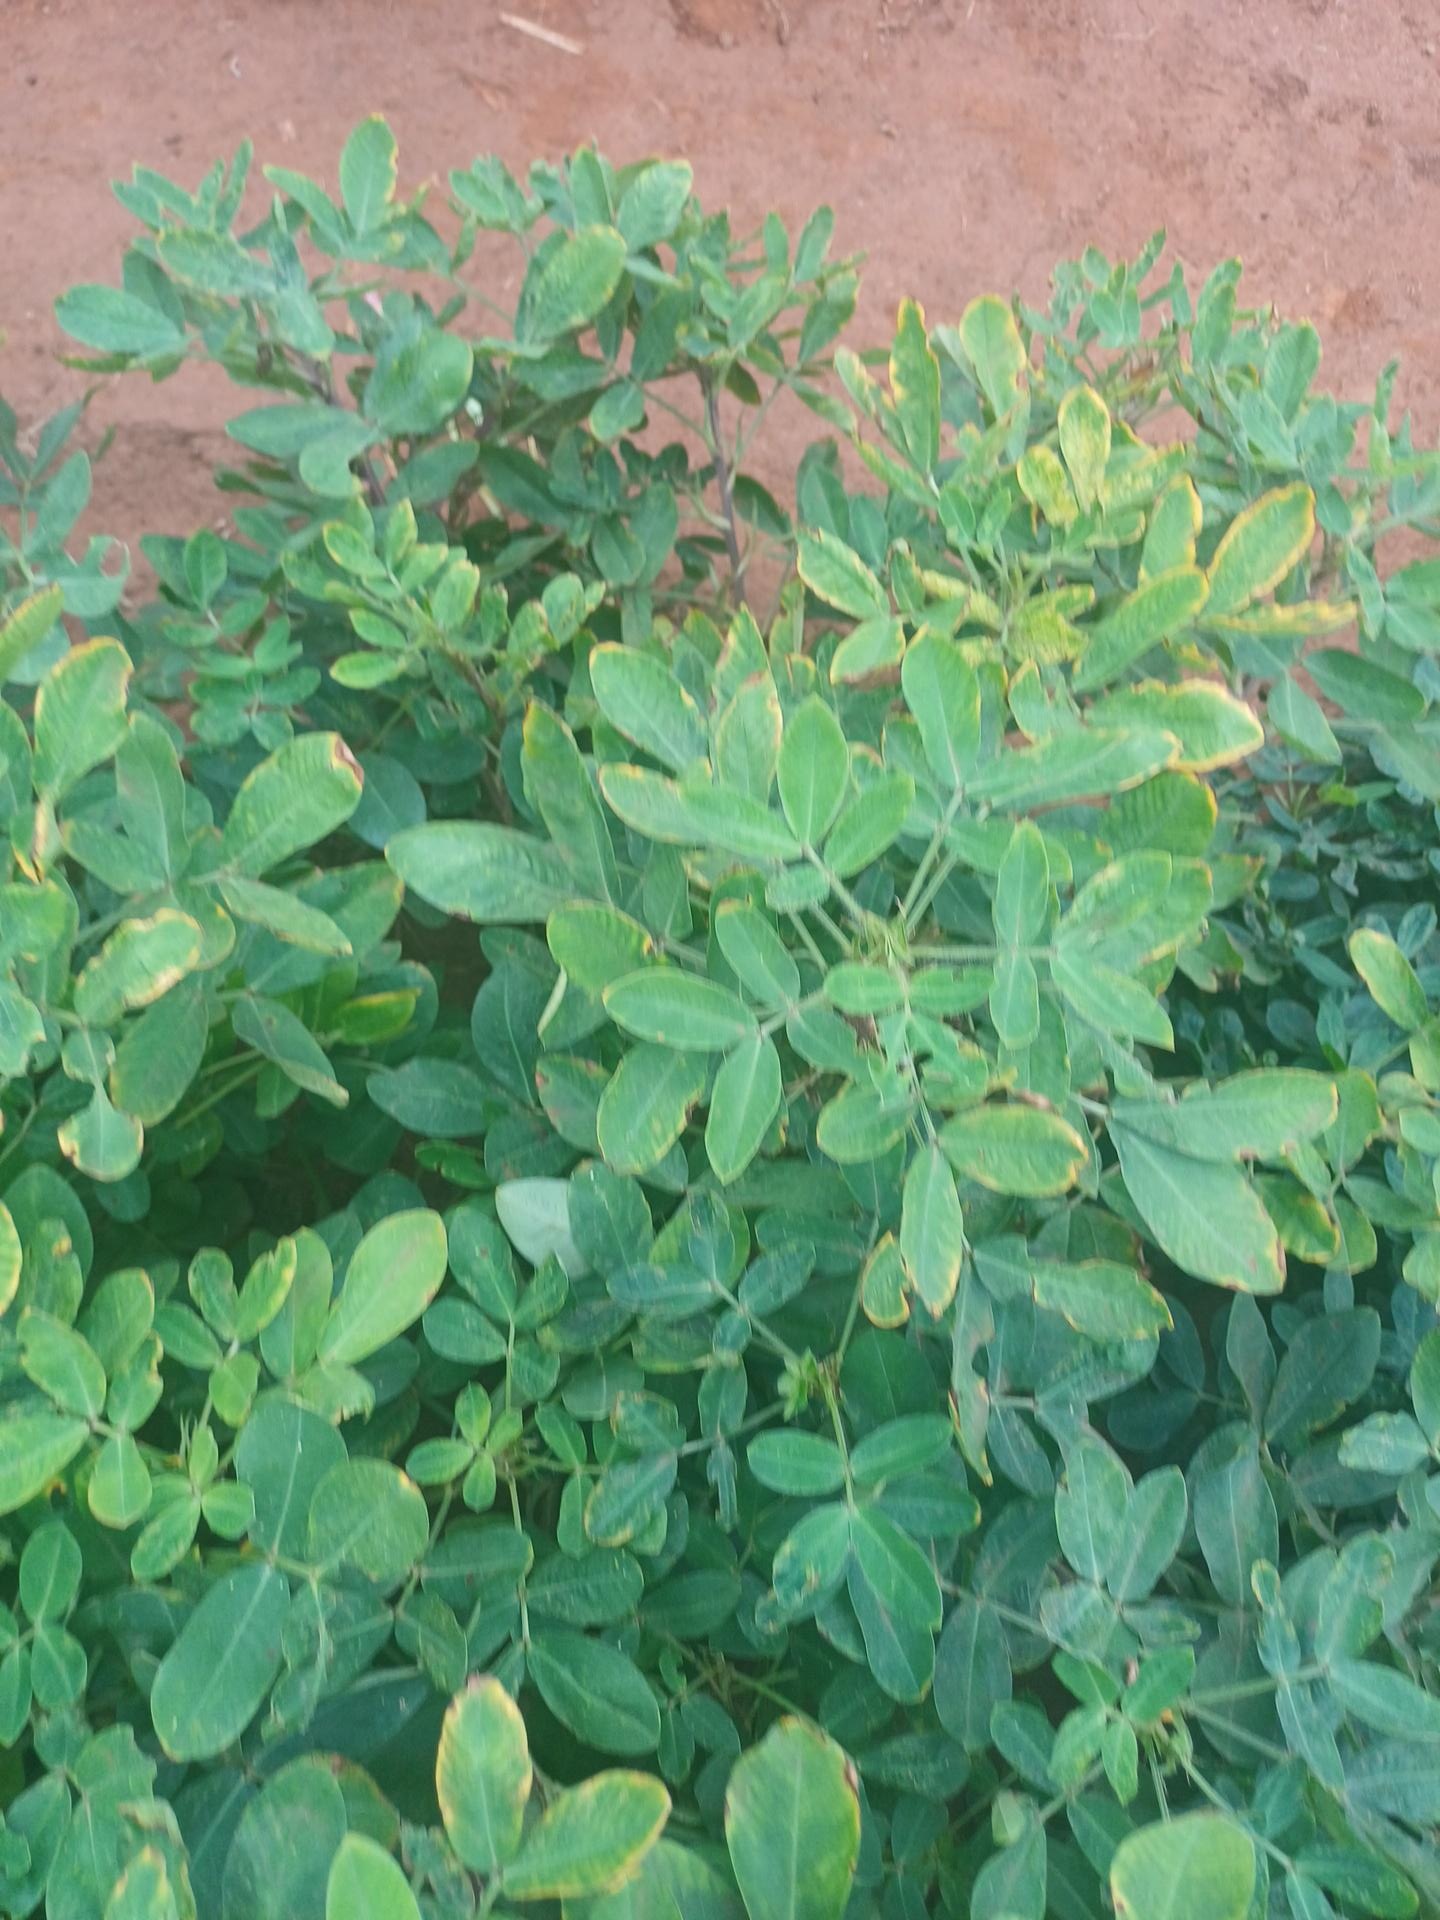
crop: groundnut
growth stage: pegging
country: Kenya
